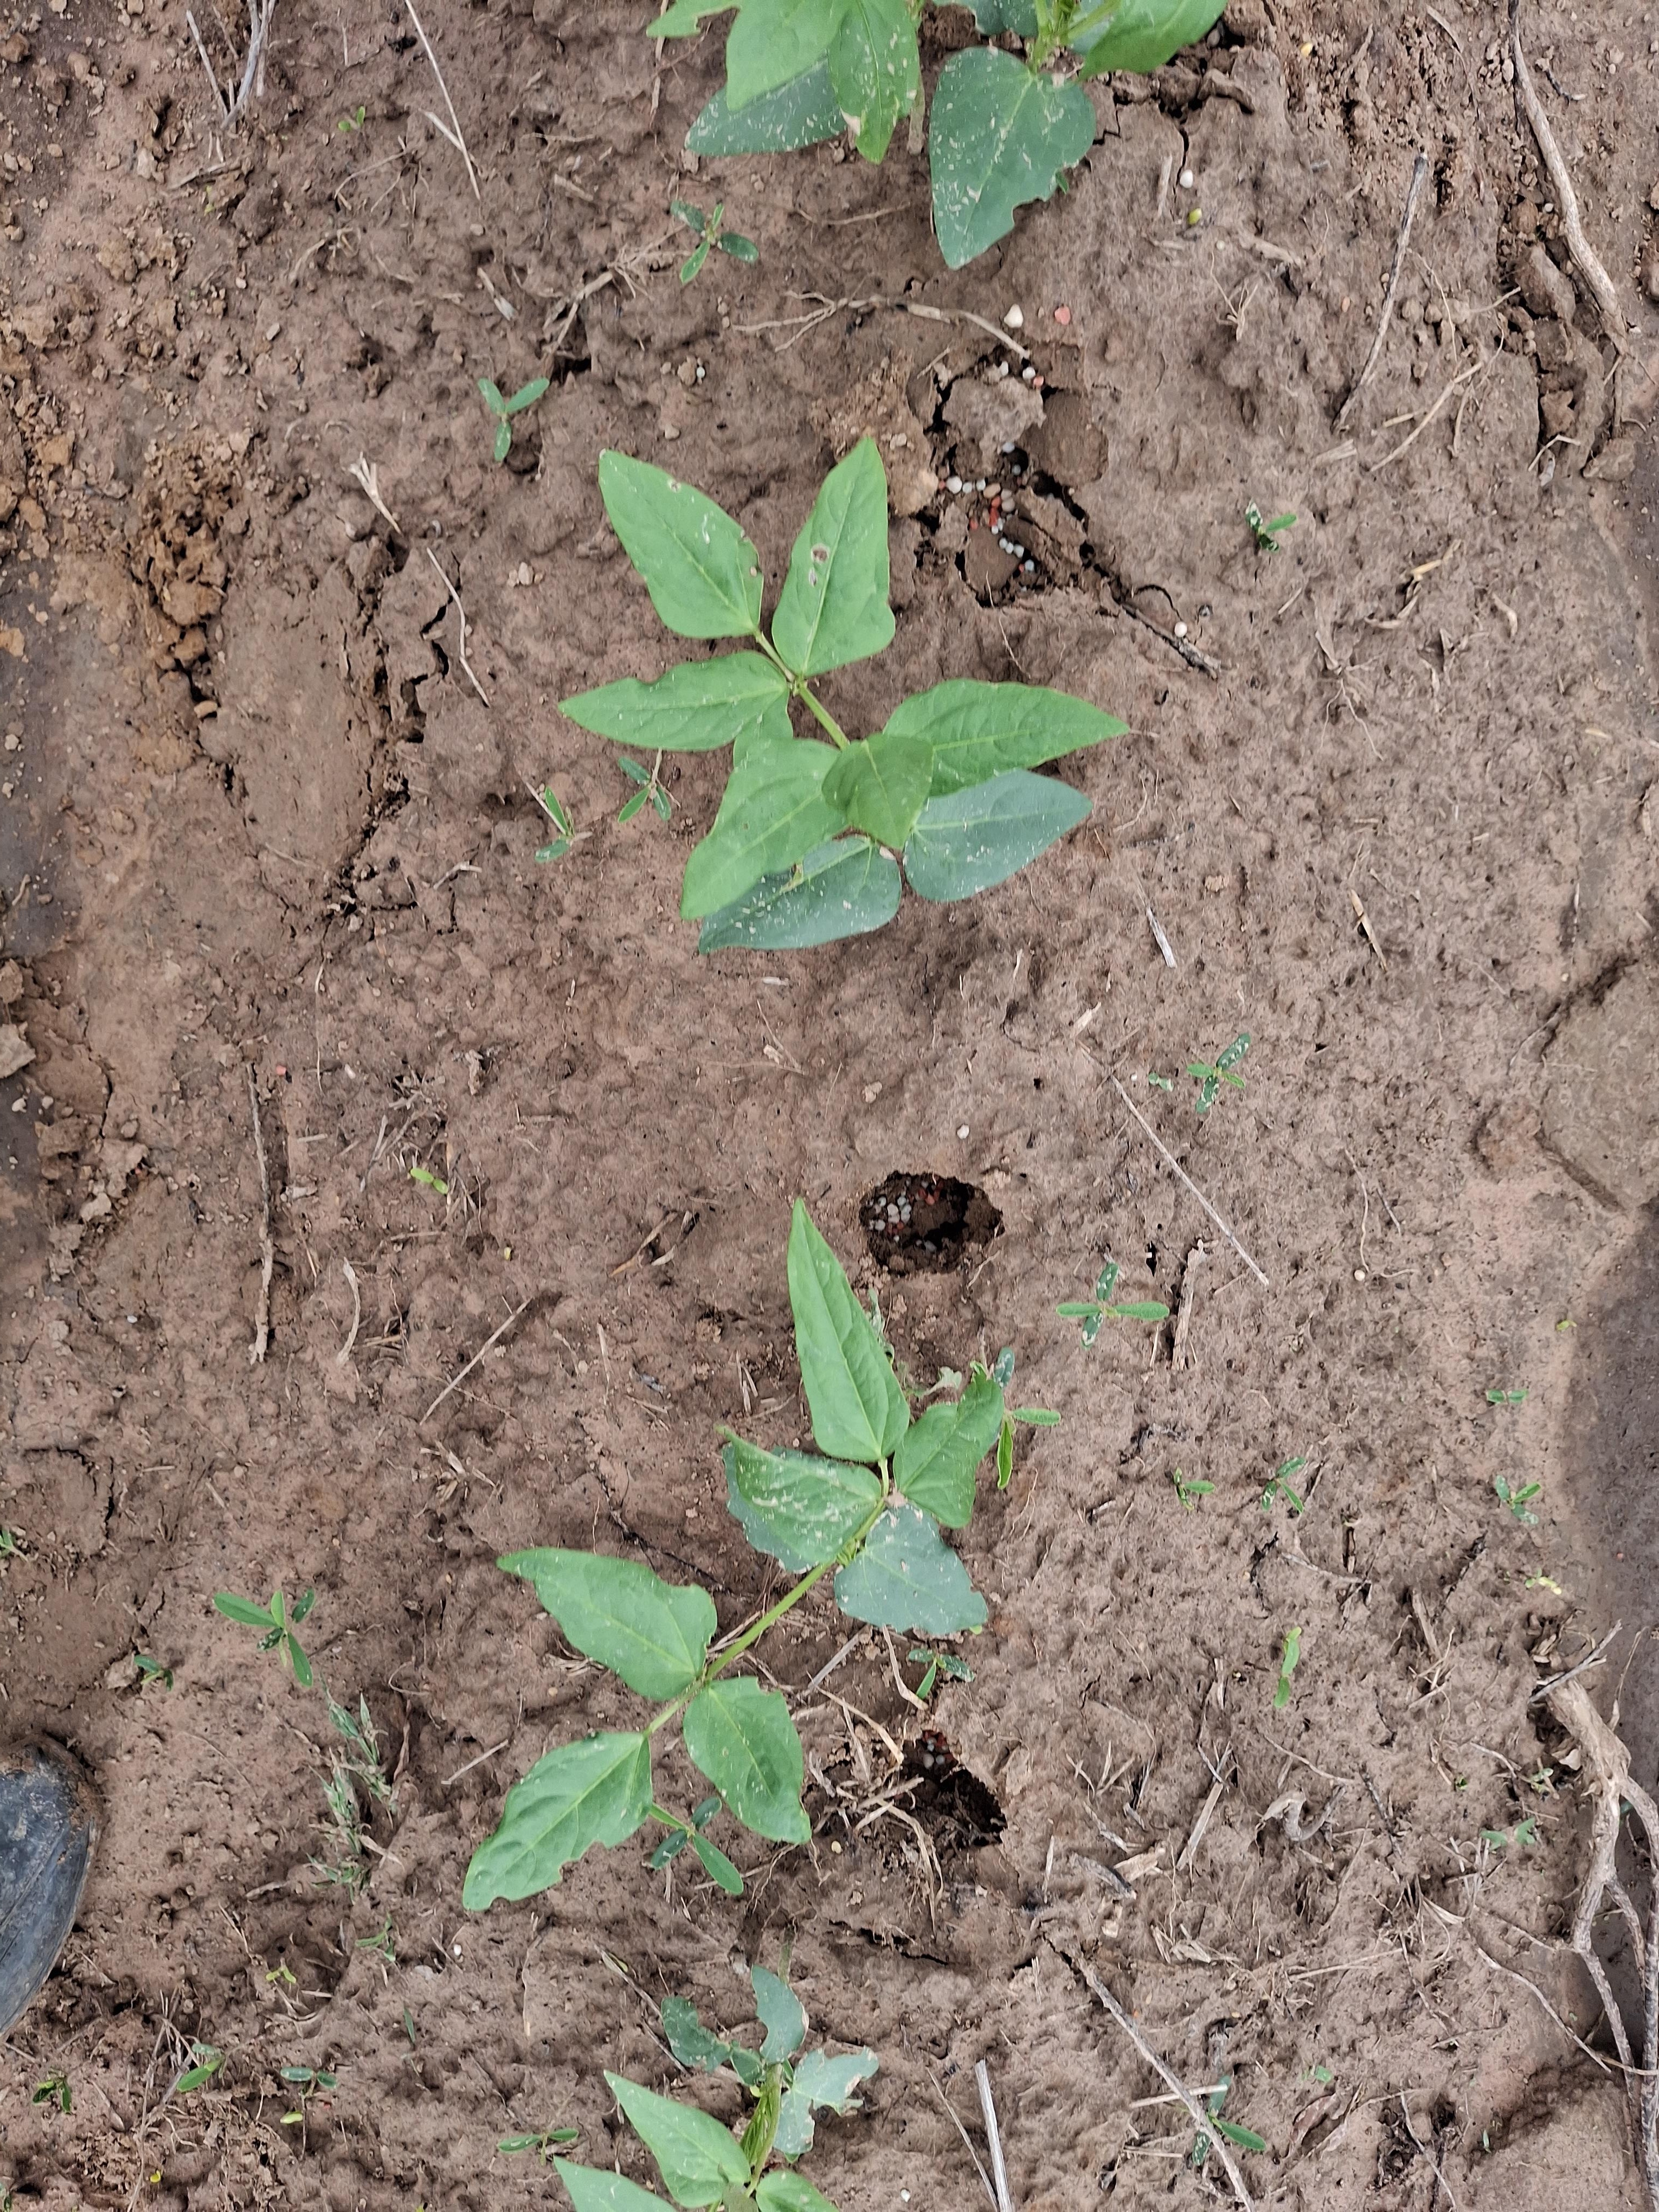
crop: cowpea
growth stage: emergence
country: Nigeria
